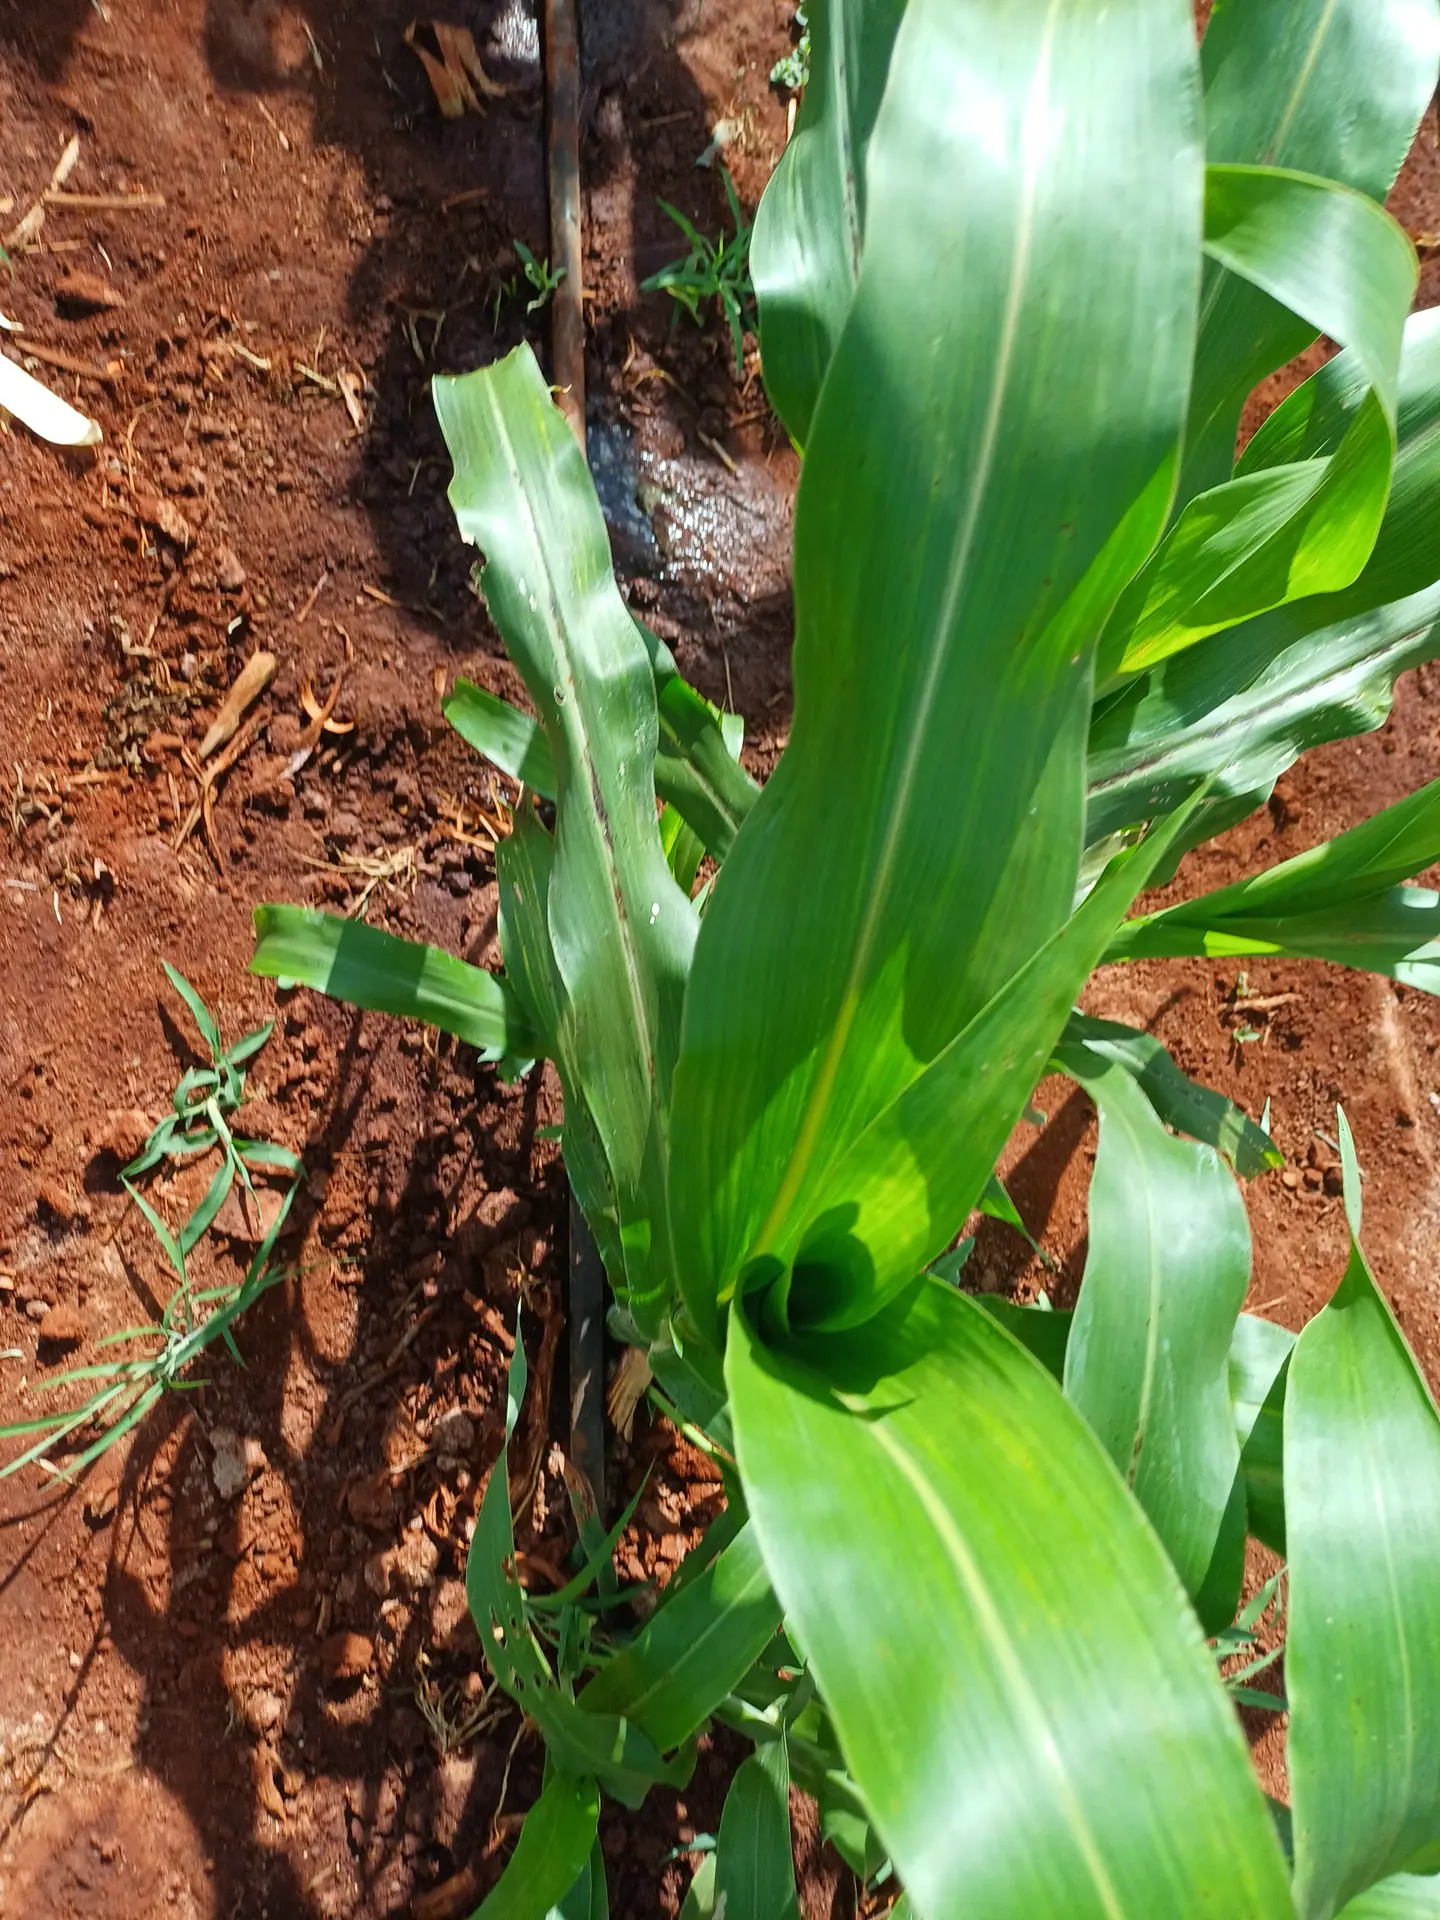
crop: sorghum
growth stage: vegetative
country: Kenya
